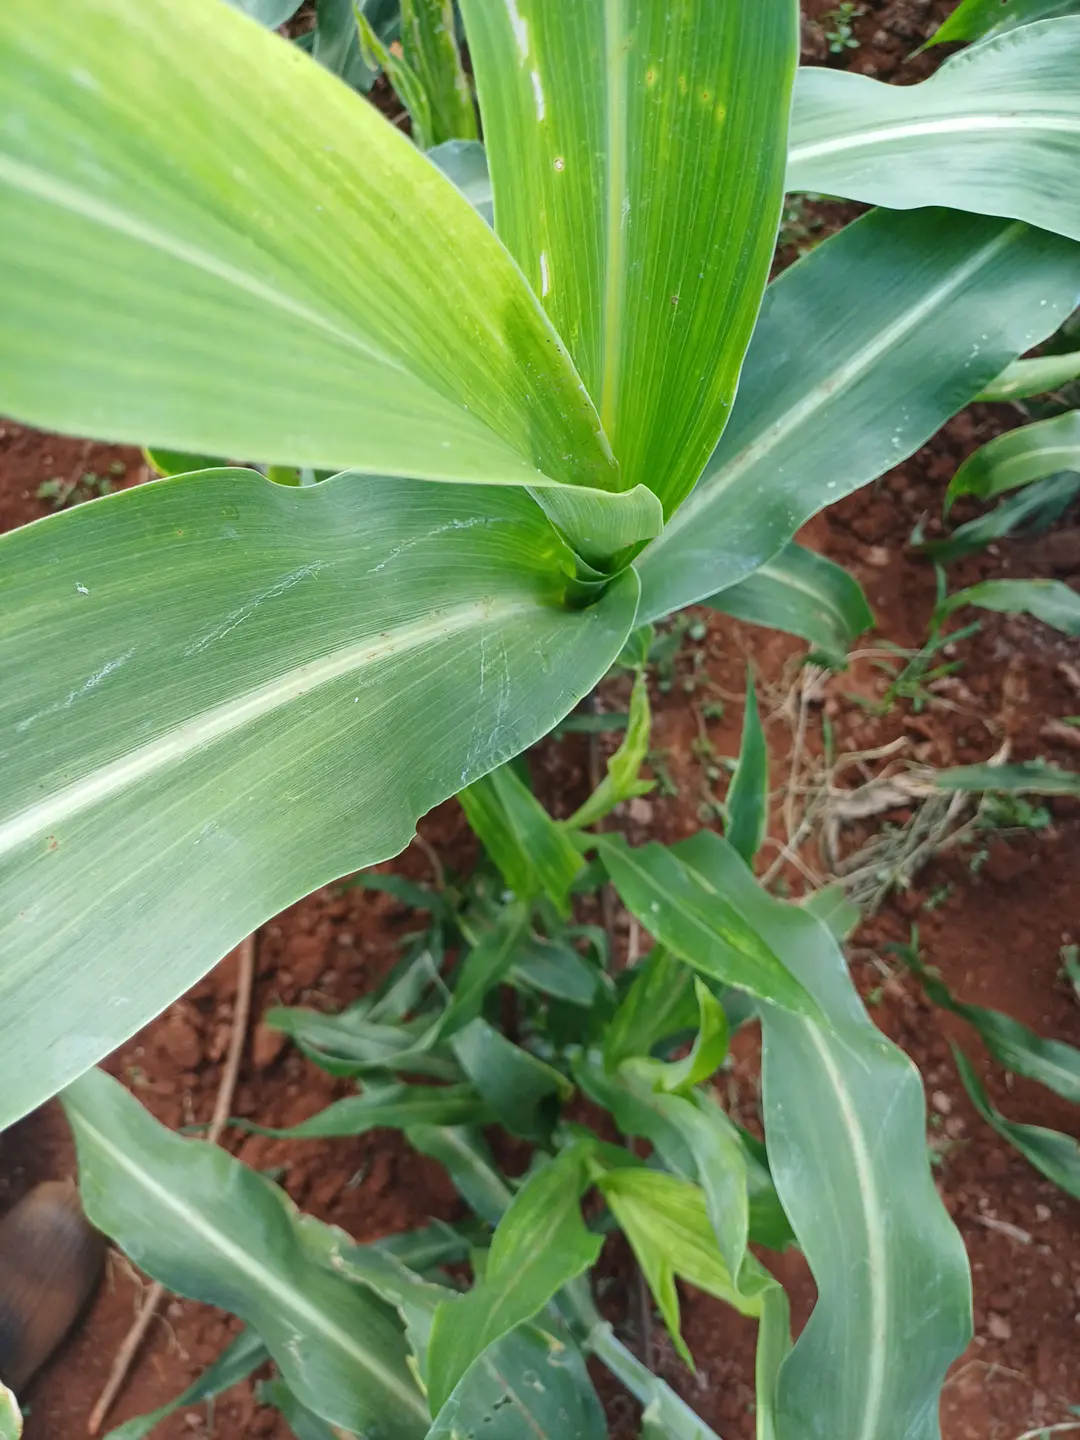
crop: sorghum
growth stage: heading tuber
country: Kenya
